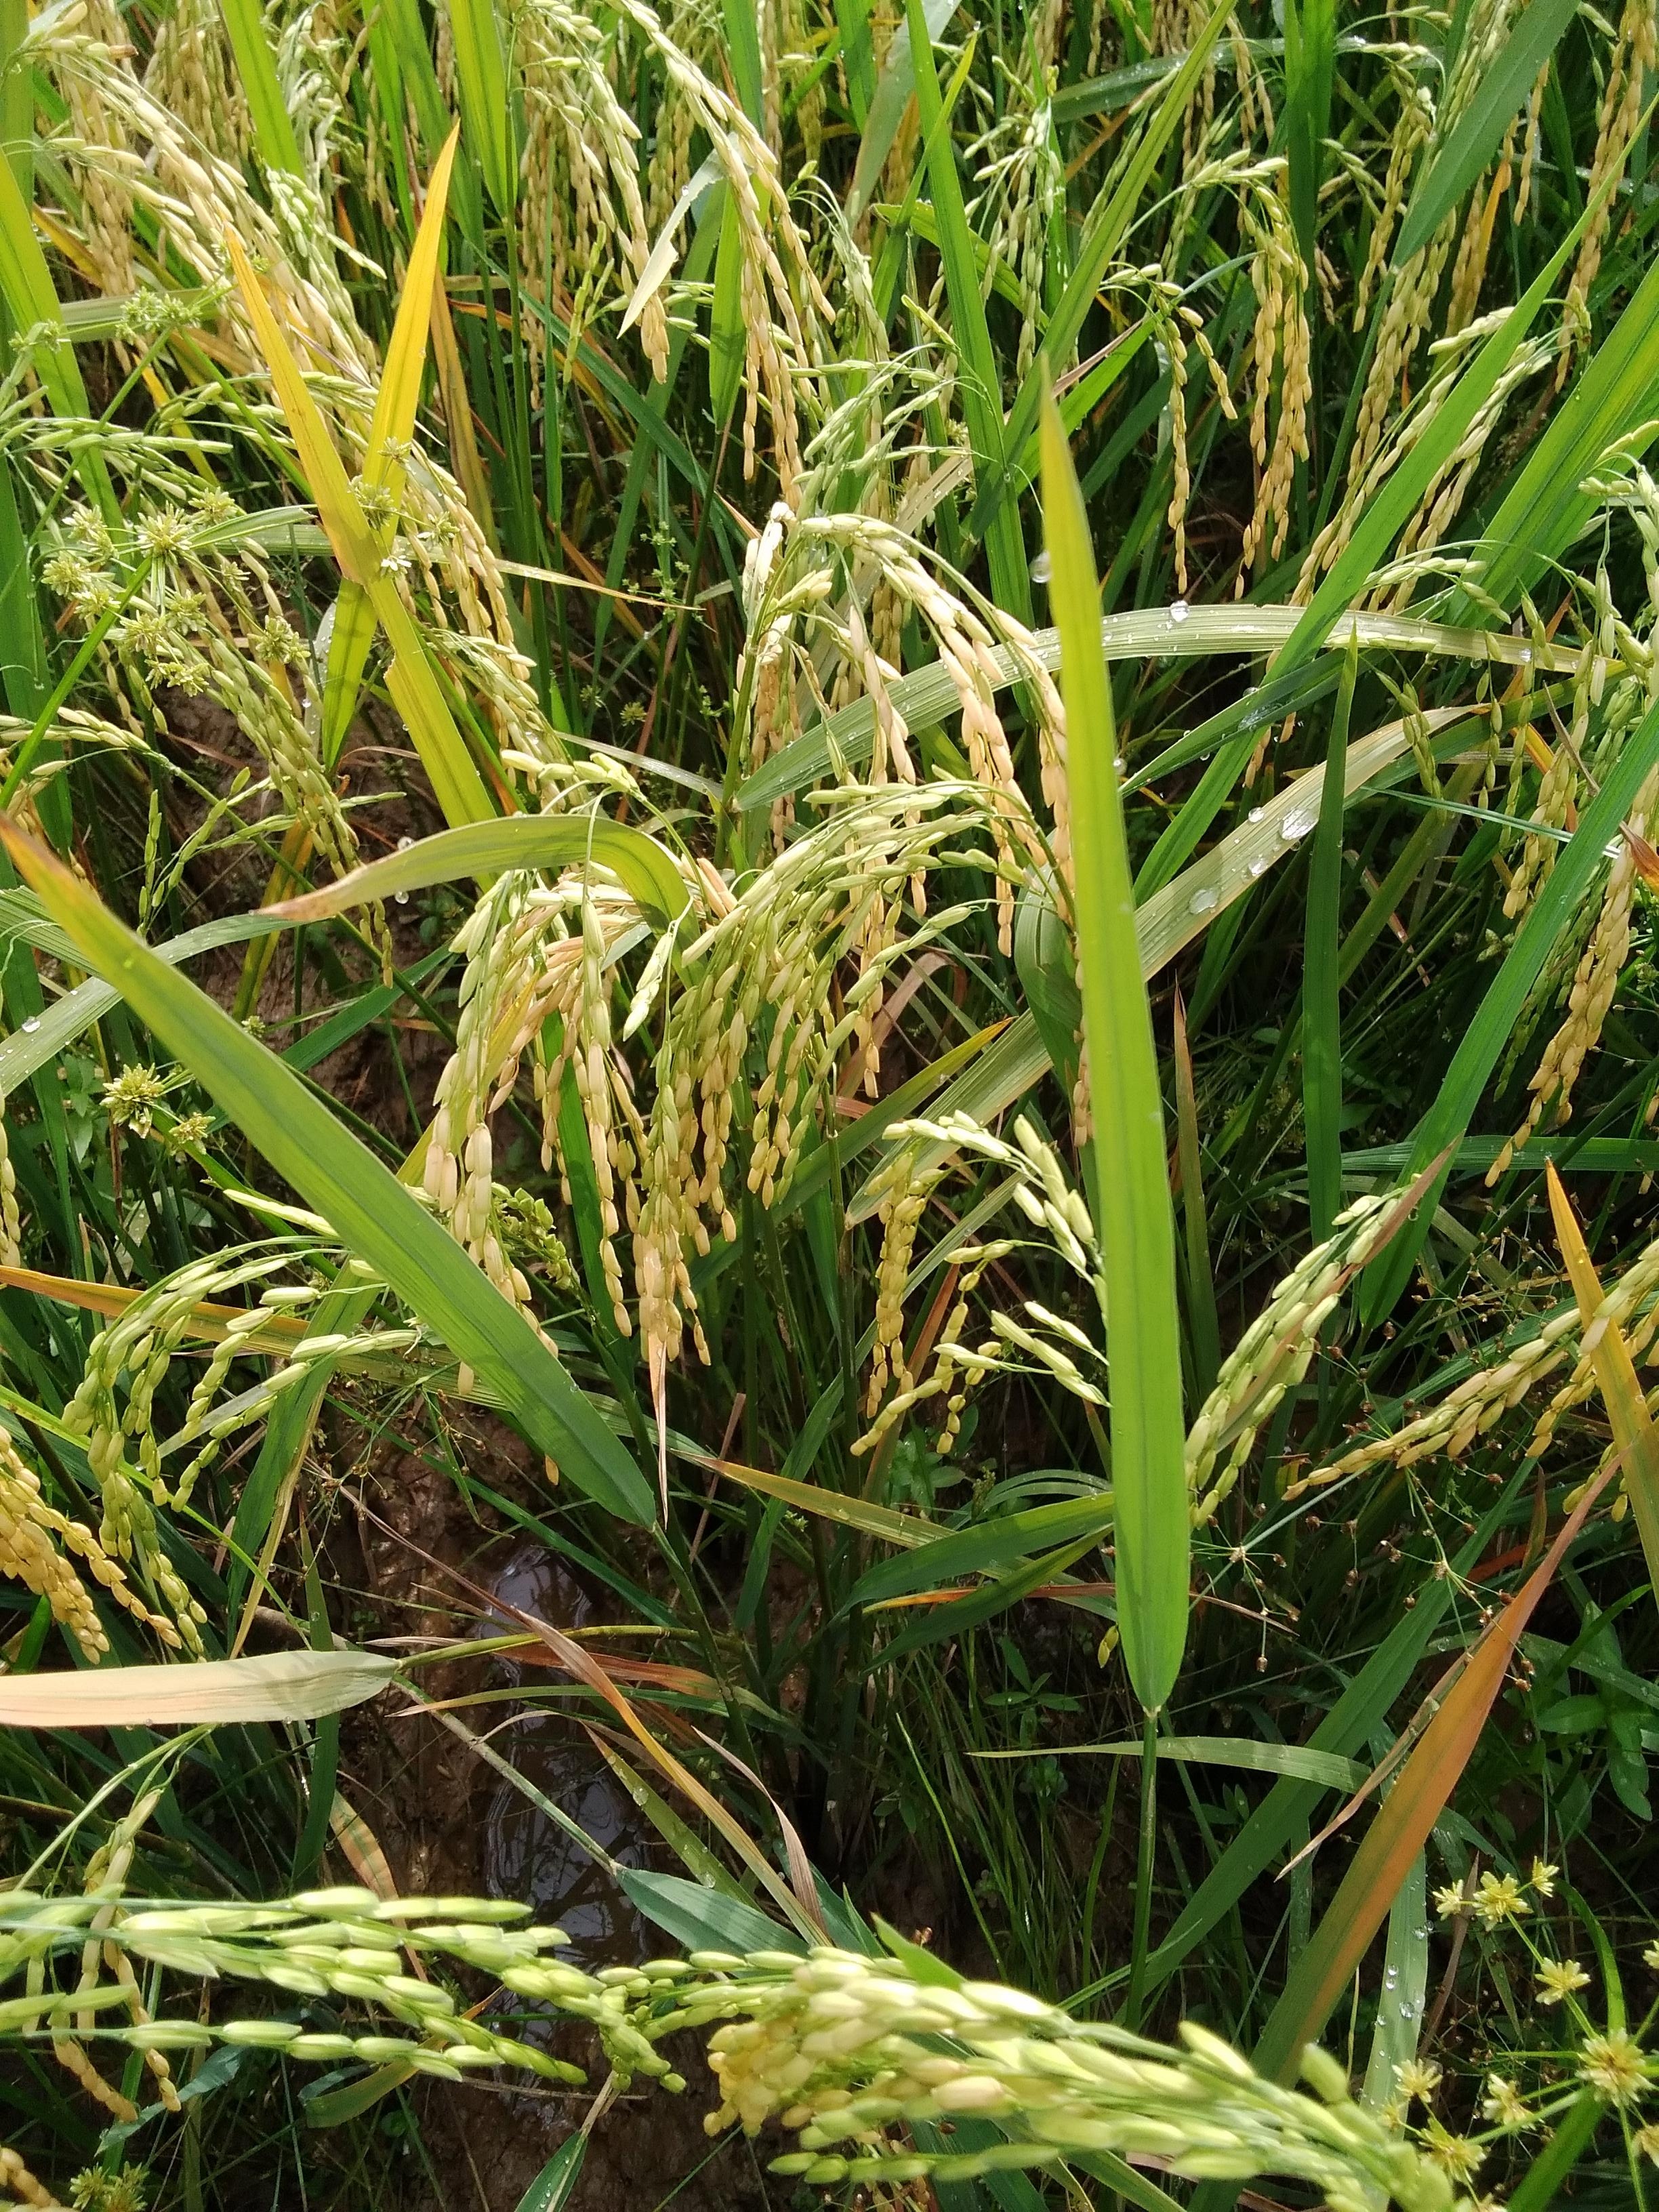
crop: rice
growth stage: ripening
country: Nigeria
